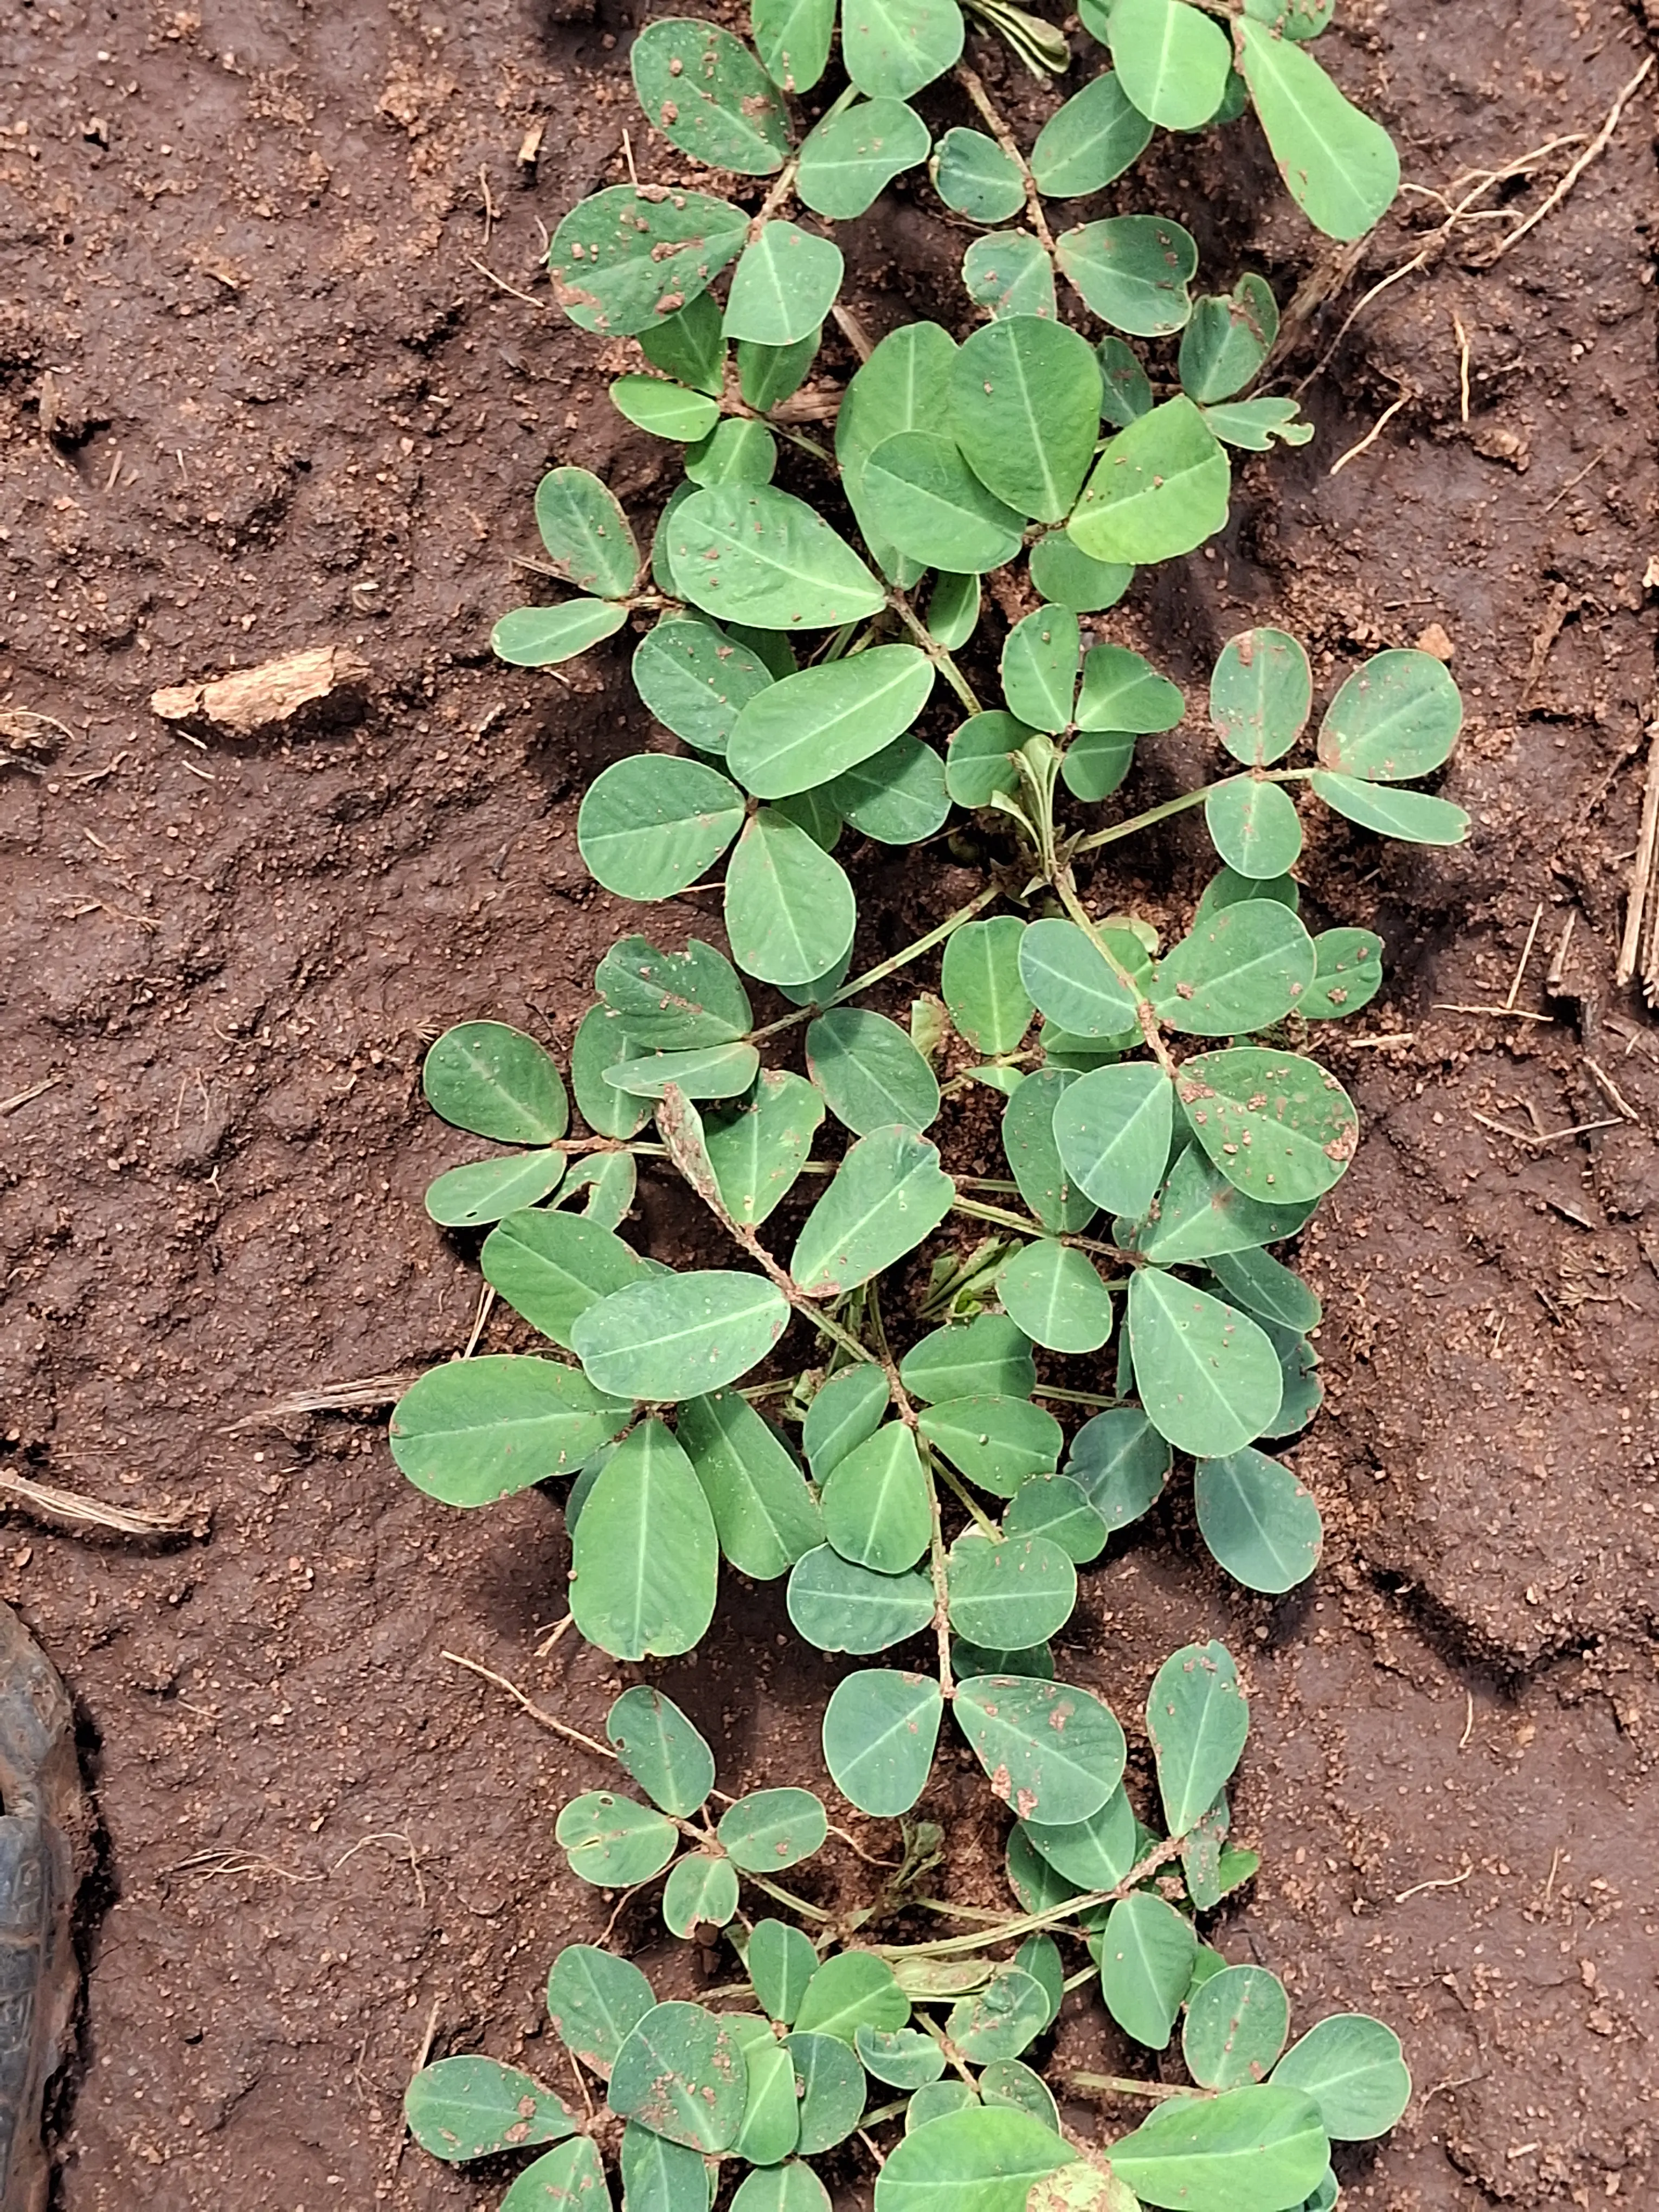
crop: groundnut
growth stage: vegetative
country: Kenya
